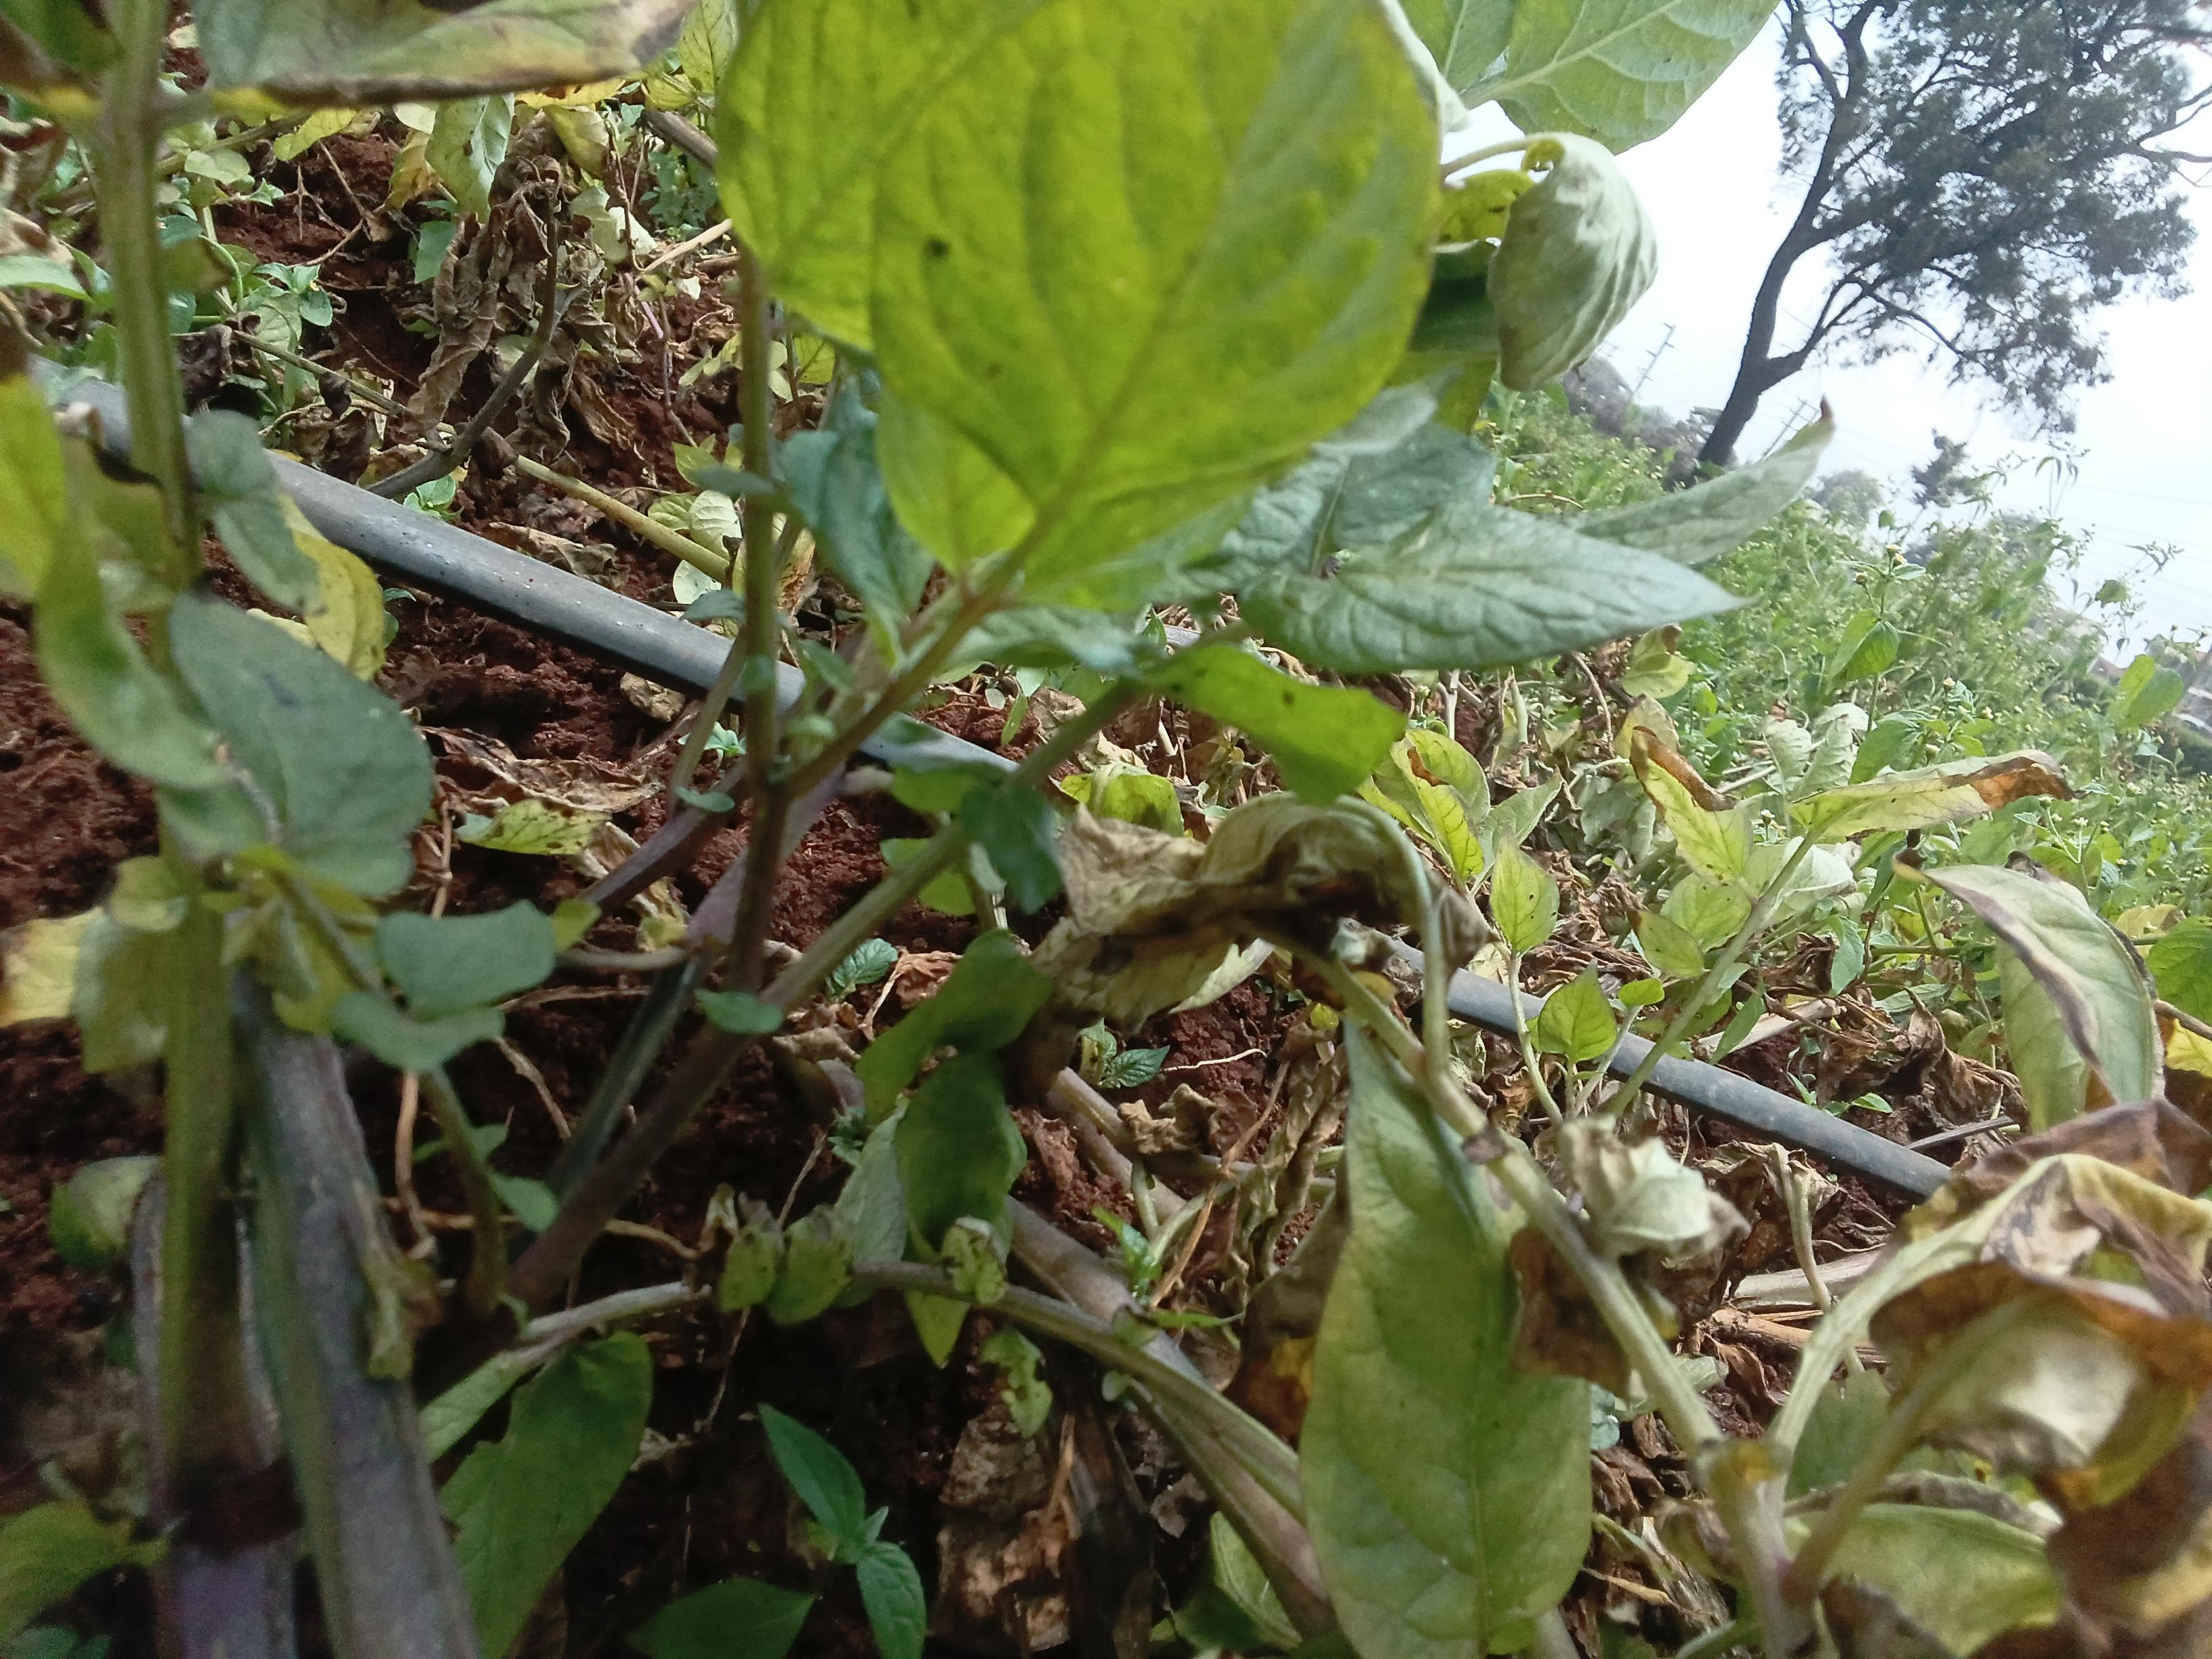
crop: potato
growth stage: maturity
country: Kenya
